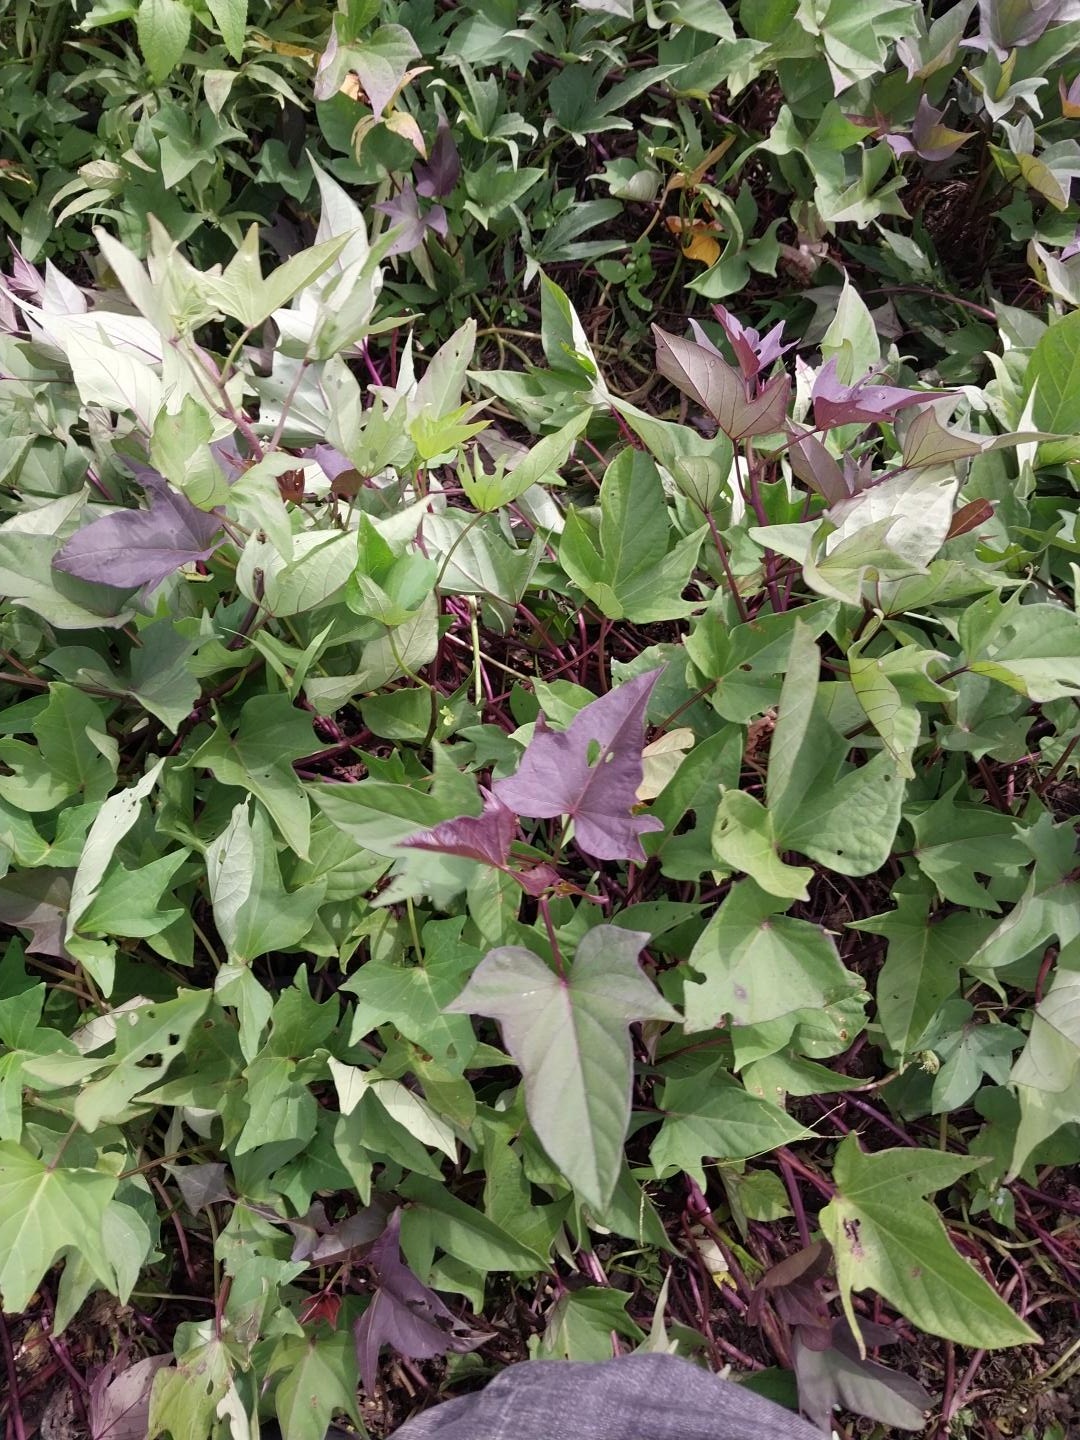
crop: sweet potato
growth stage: vegetative
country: Tanzania
